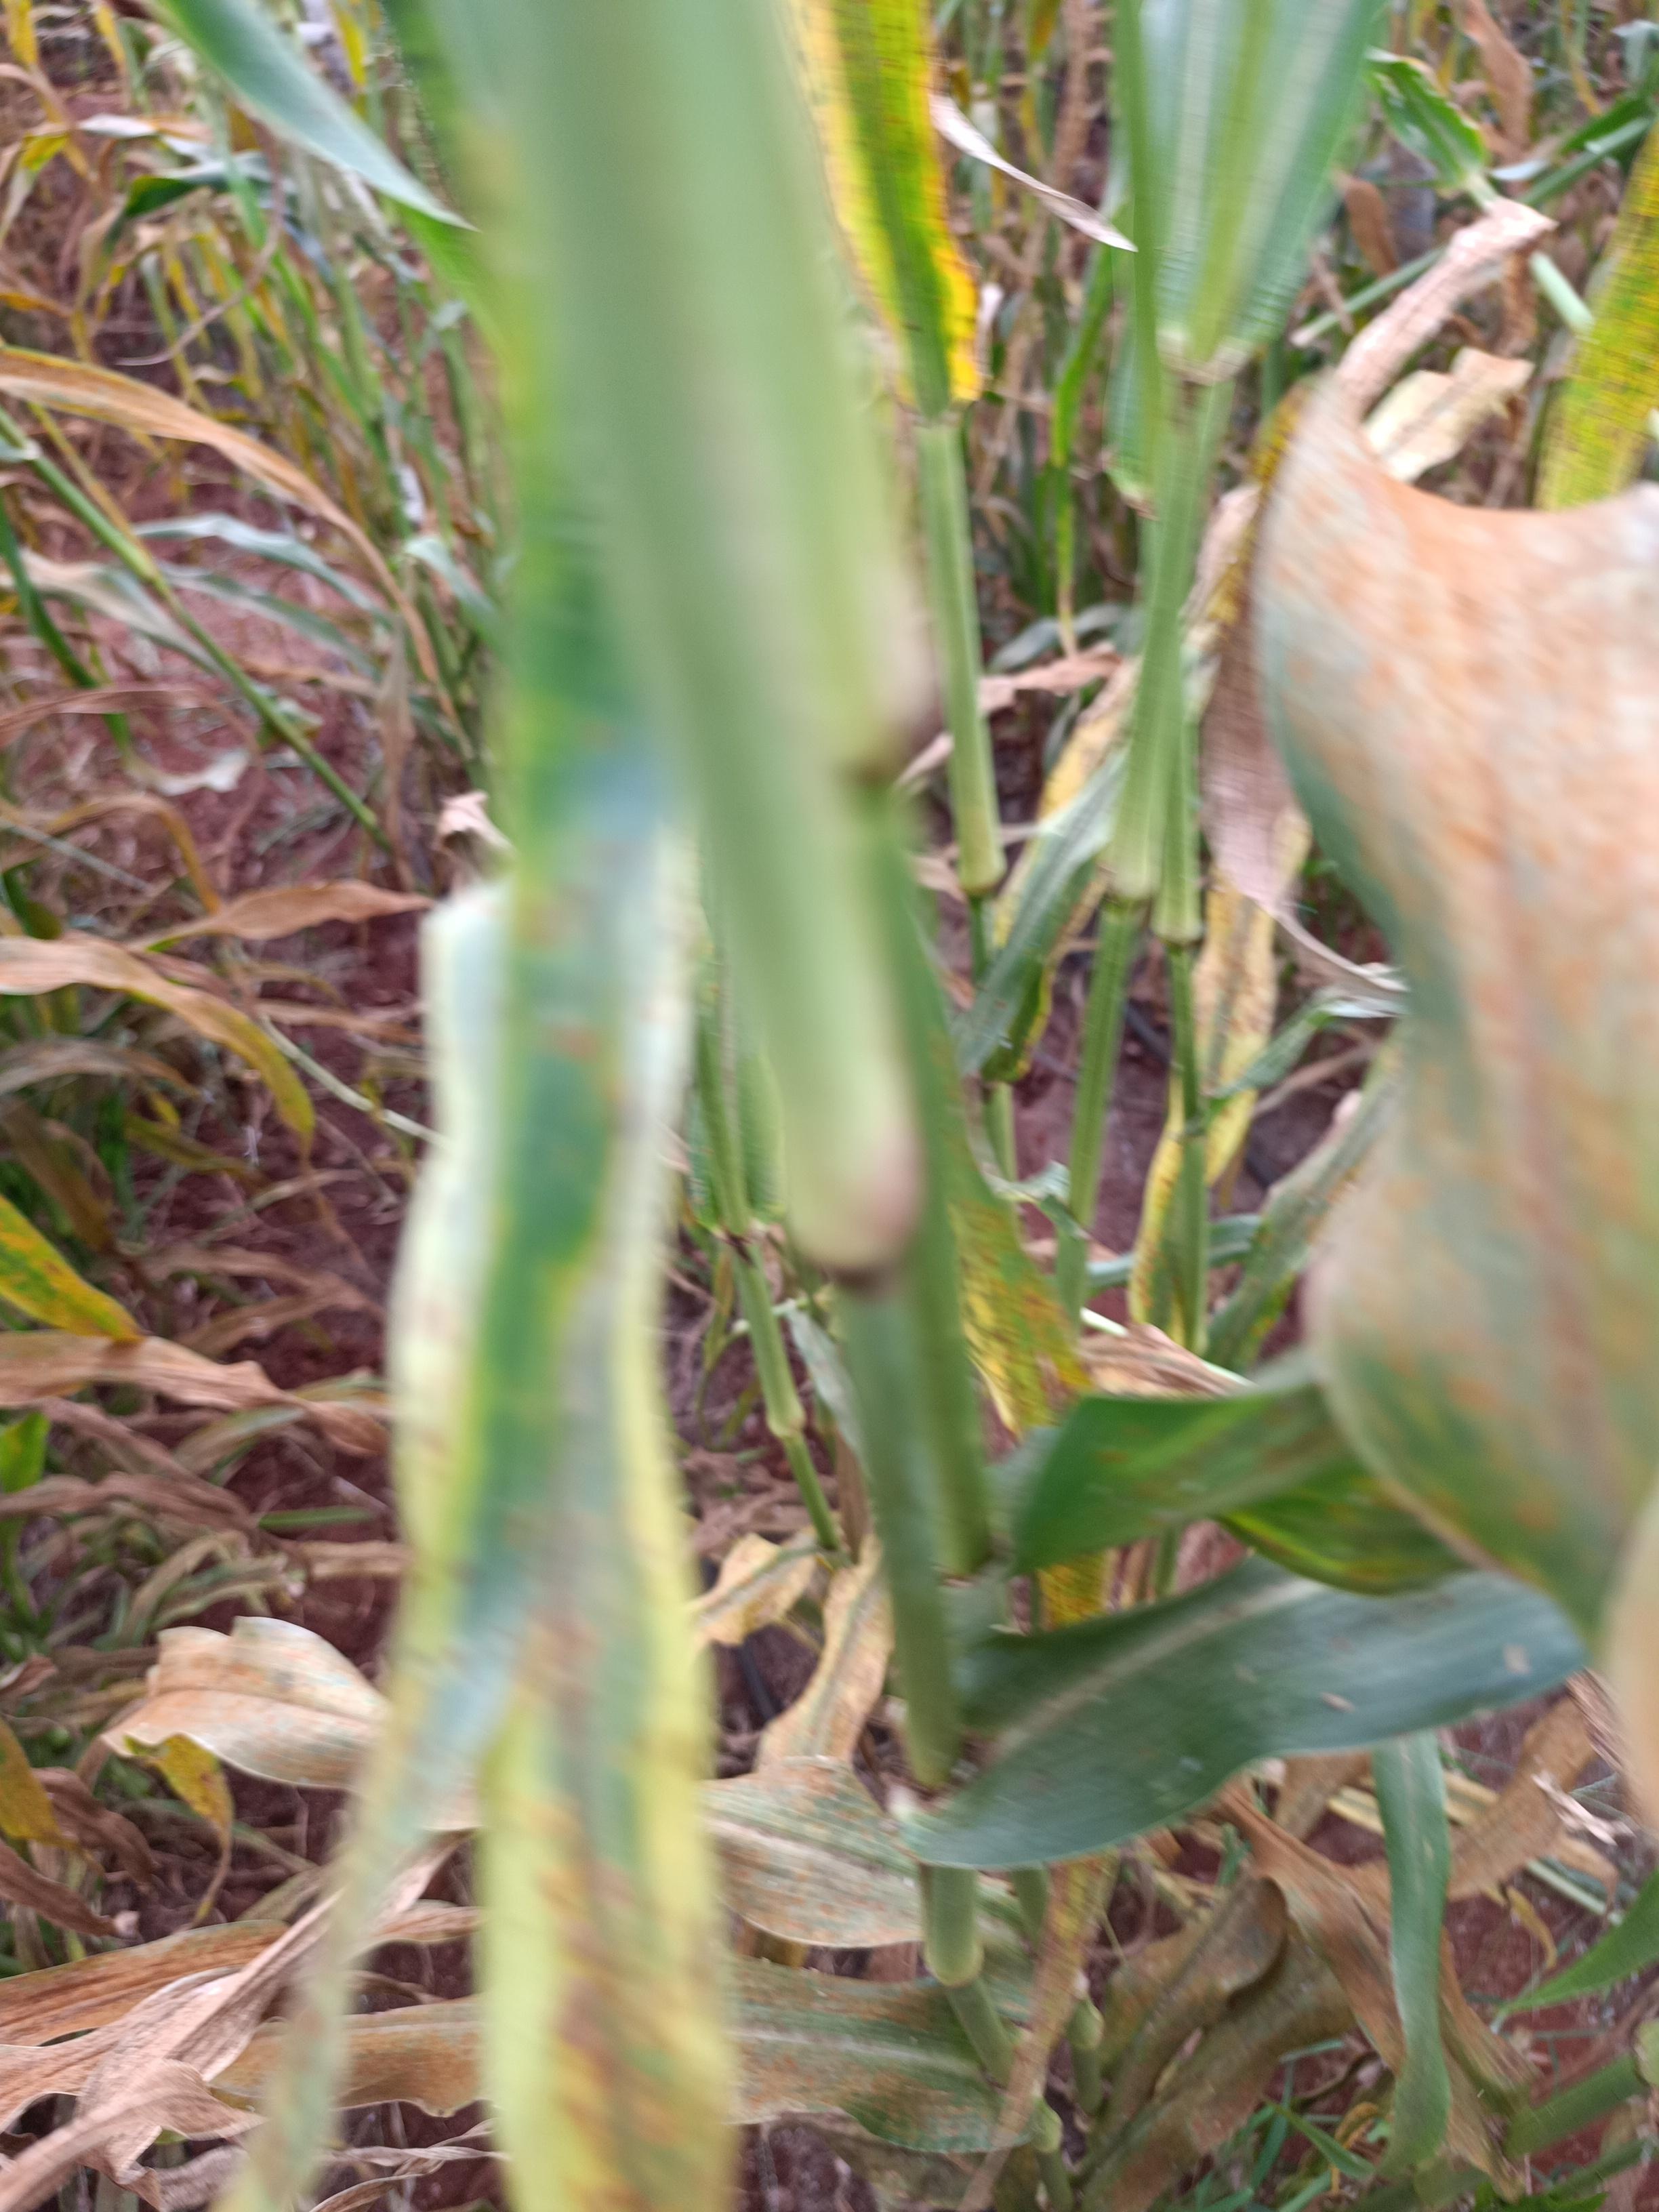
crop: pearl millet
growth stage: filling grain
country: Kenya
